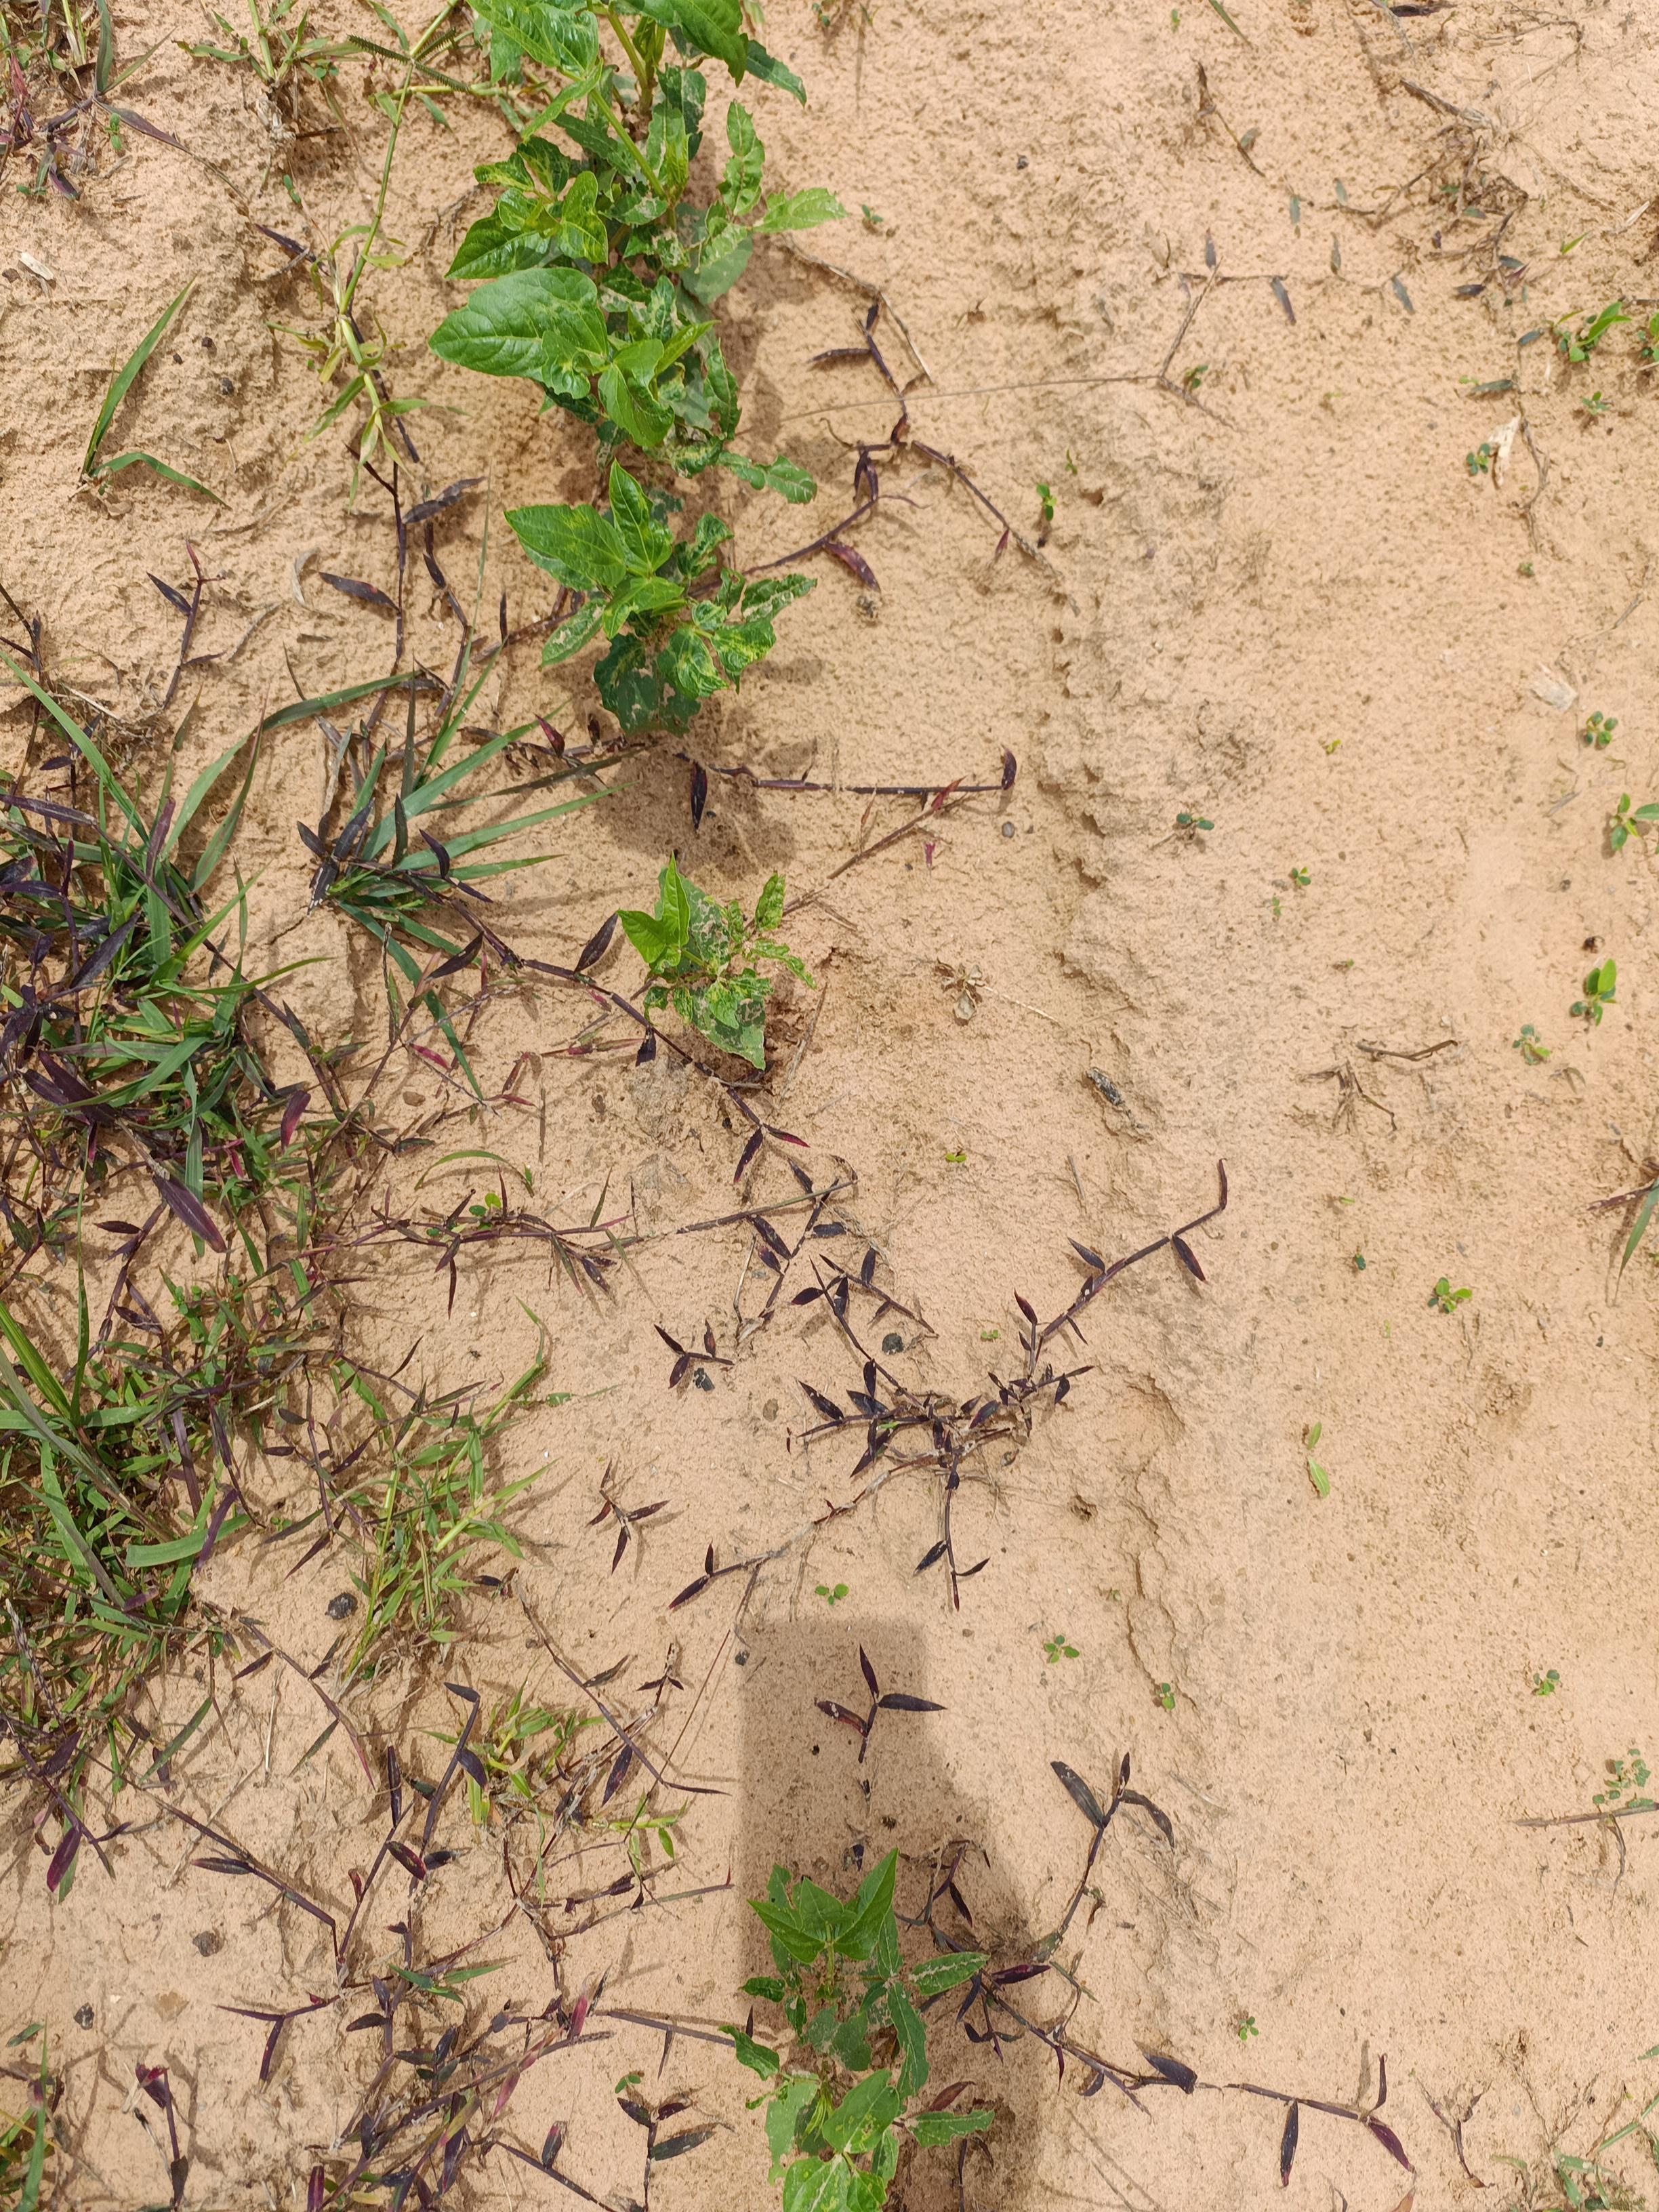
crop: cowpea
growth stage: emergence
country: Nigeria
